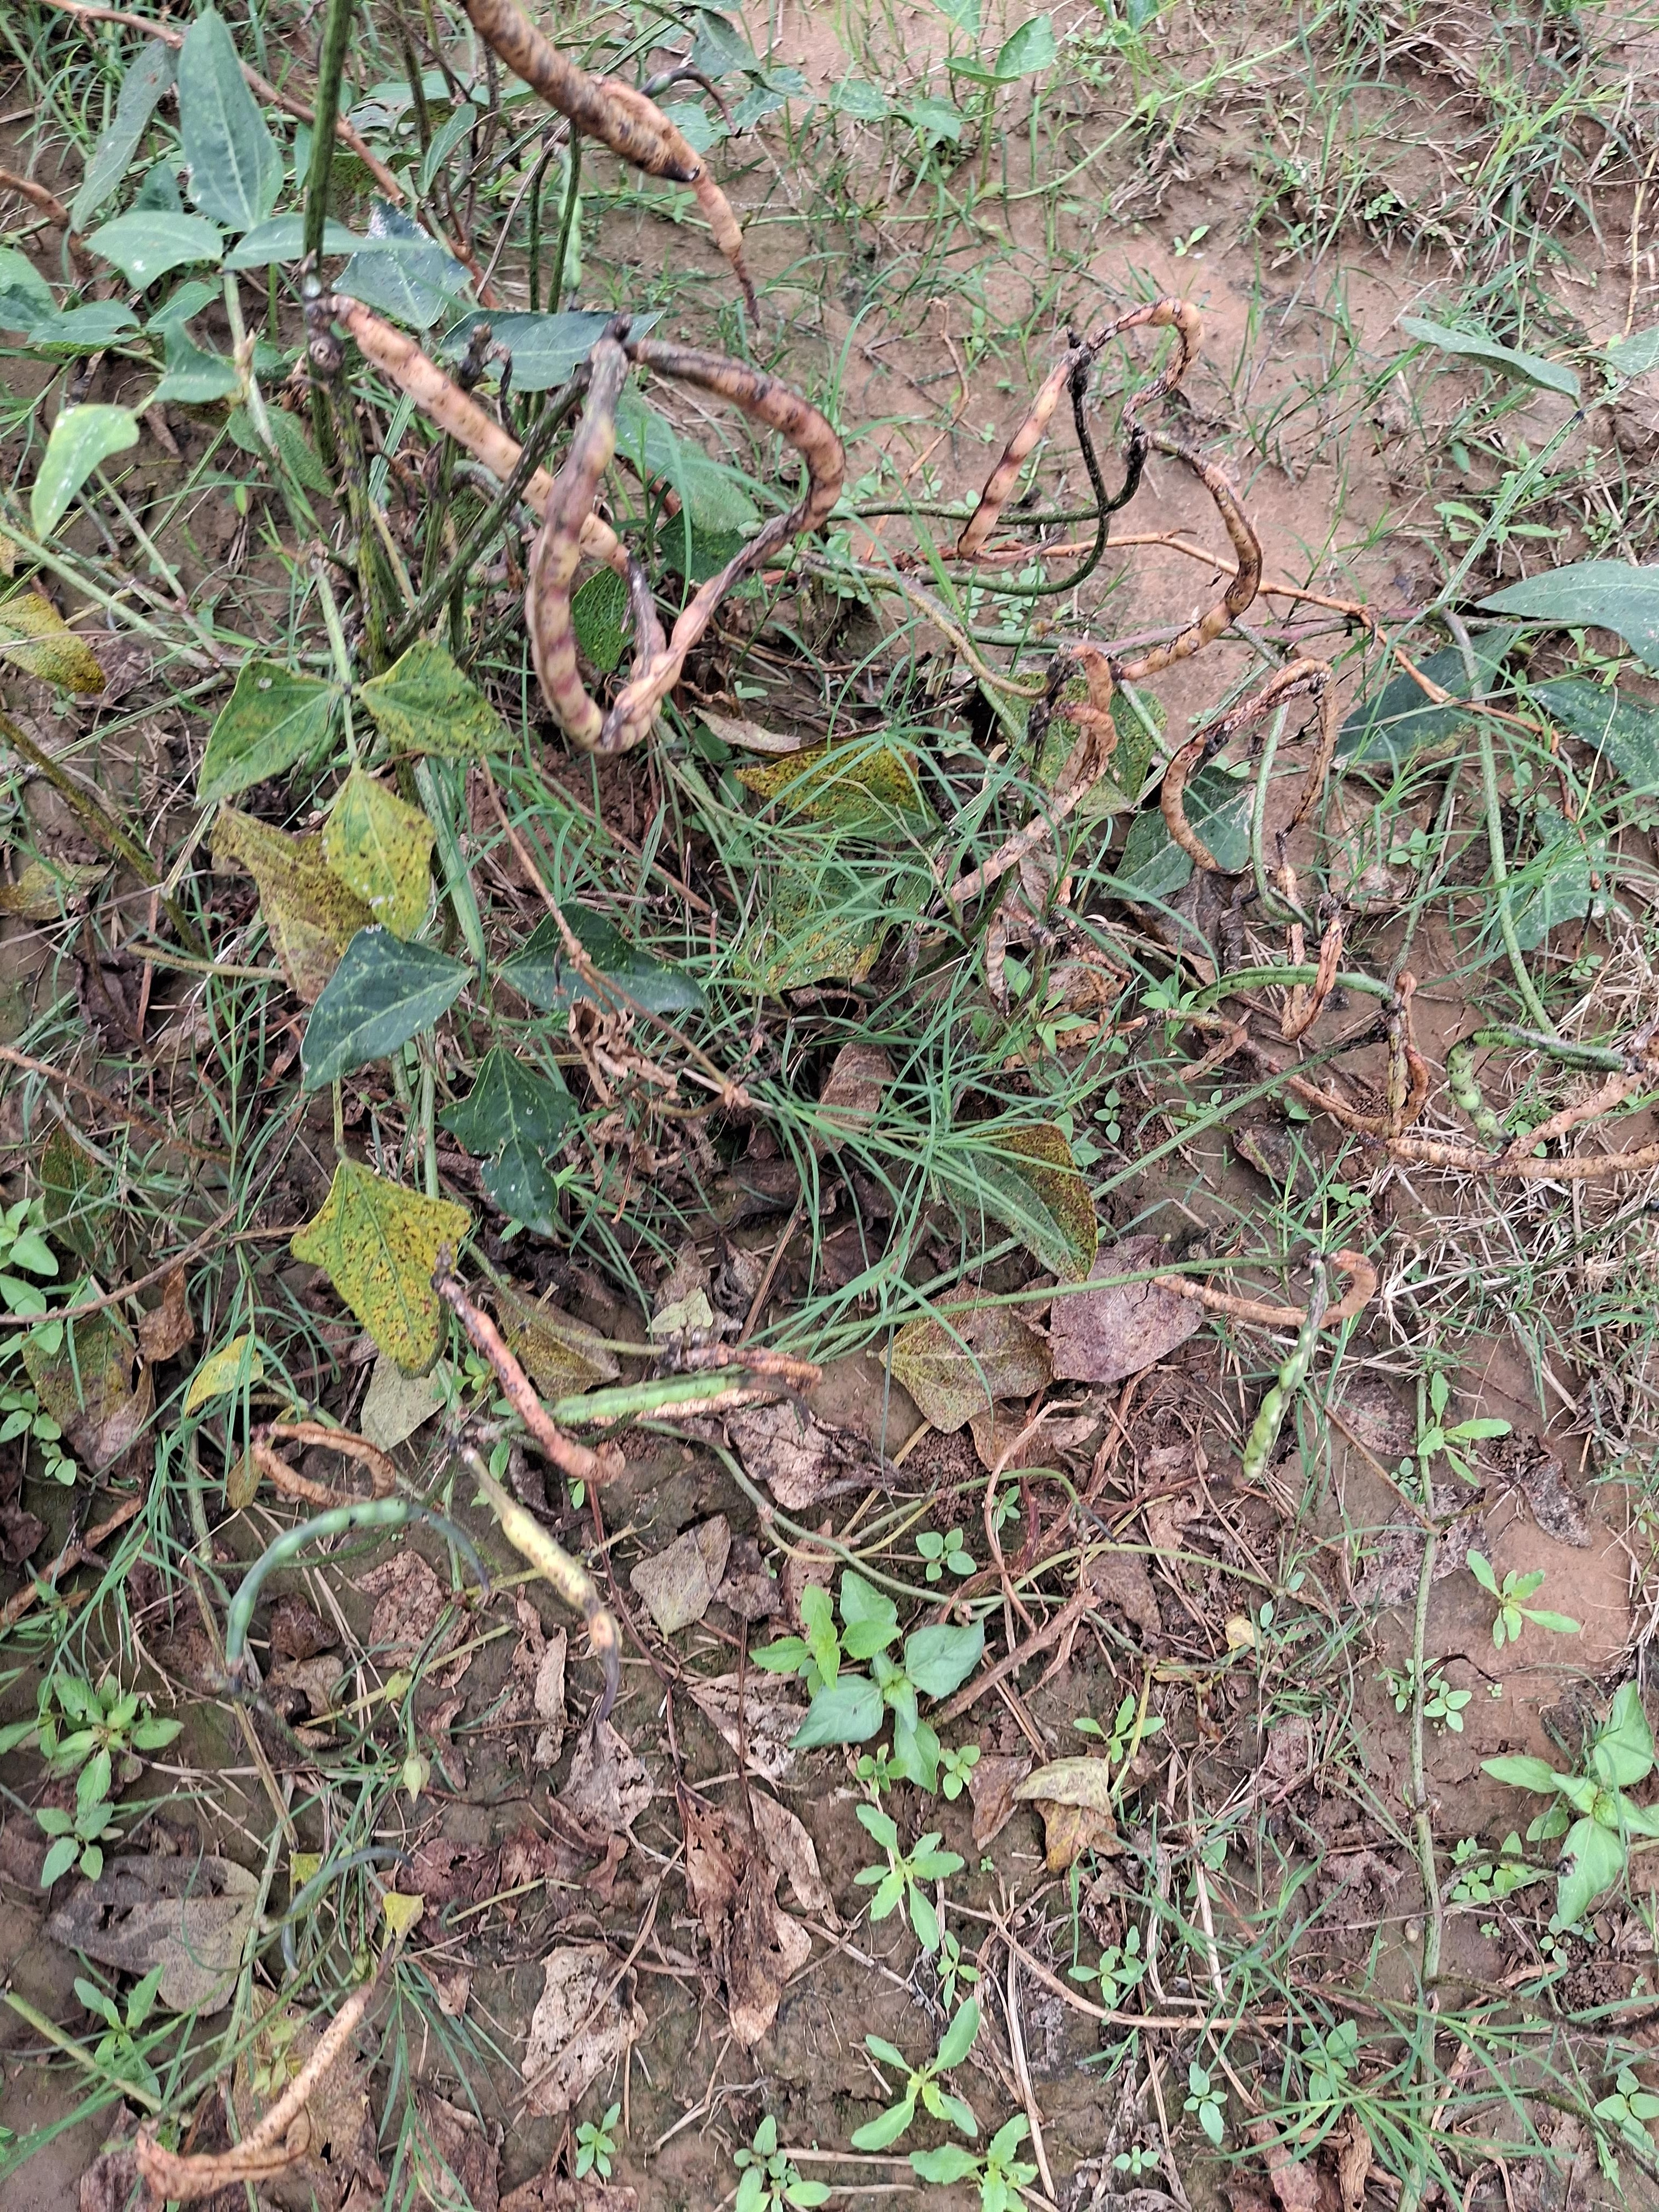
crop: cowpea
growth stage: maturity
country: Nigeria
